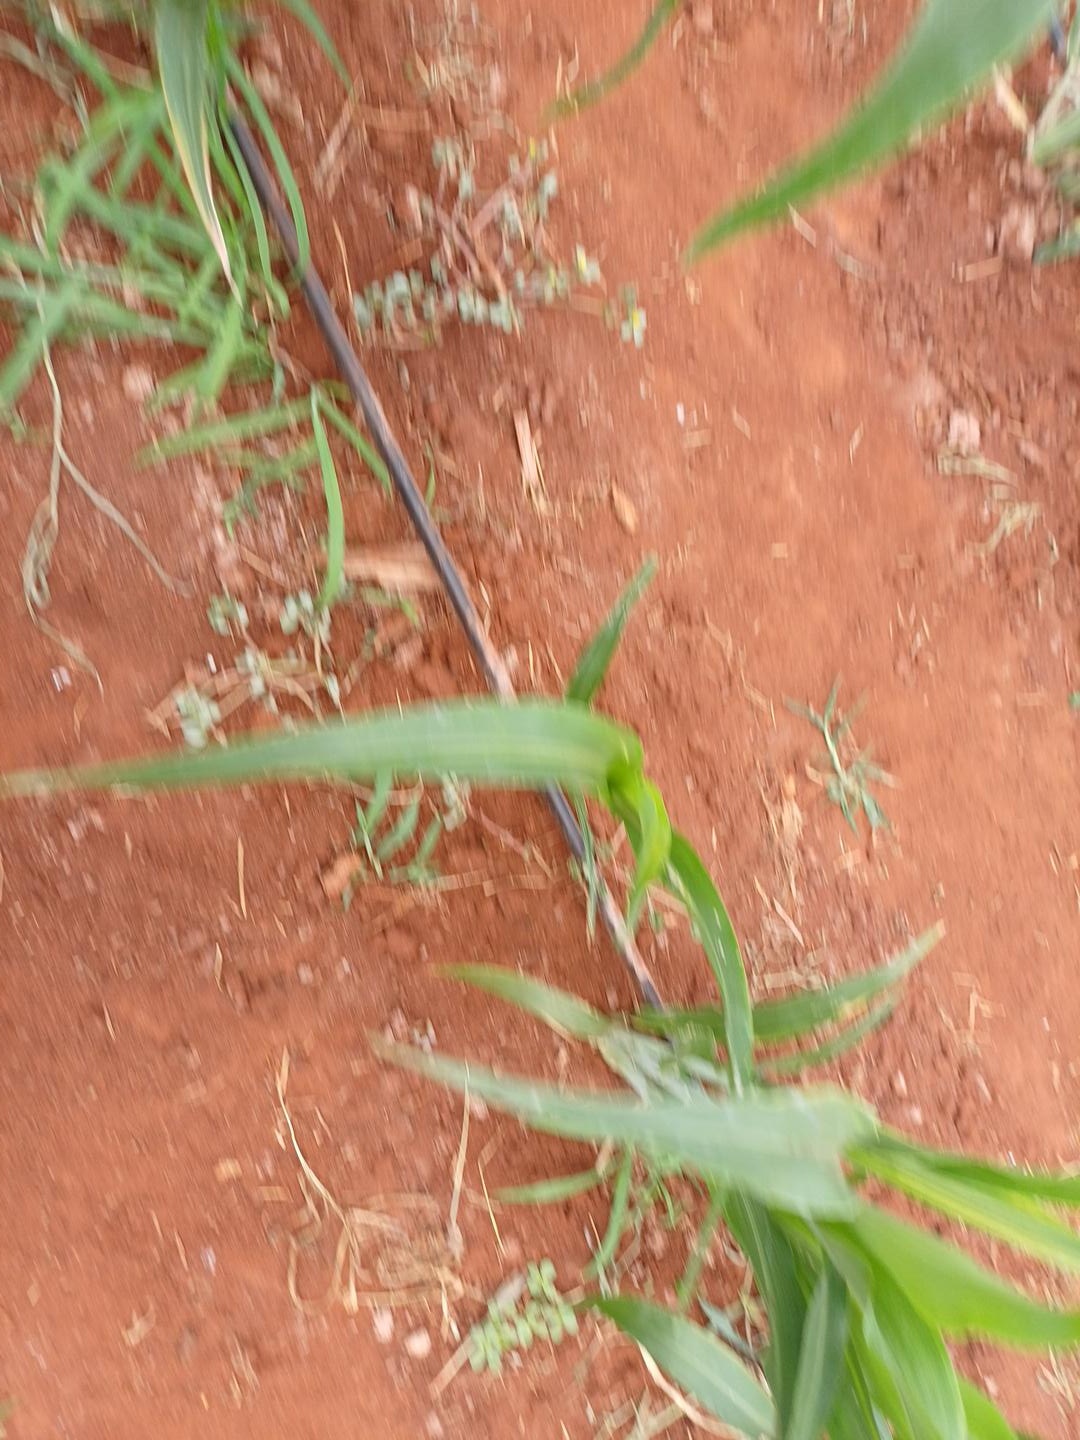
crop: sorghum
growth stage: vegetative
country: Kenya
